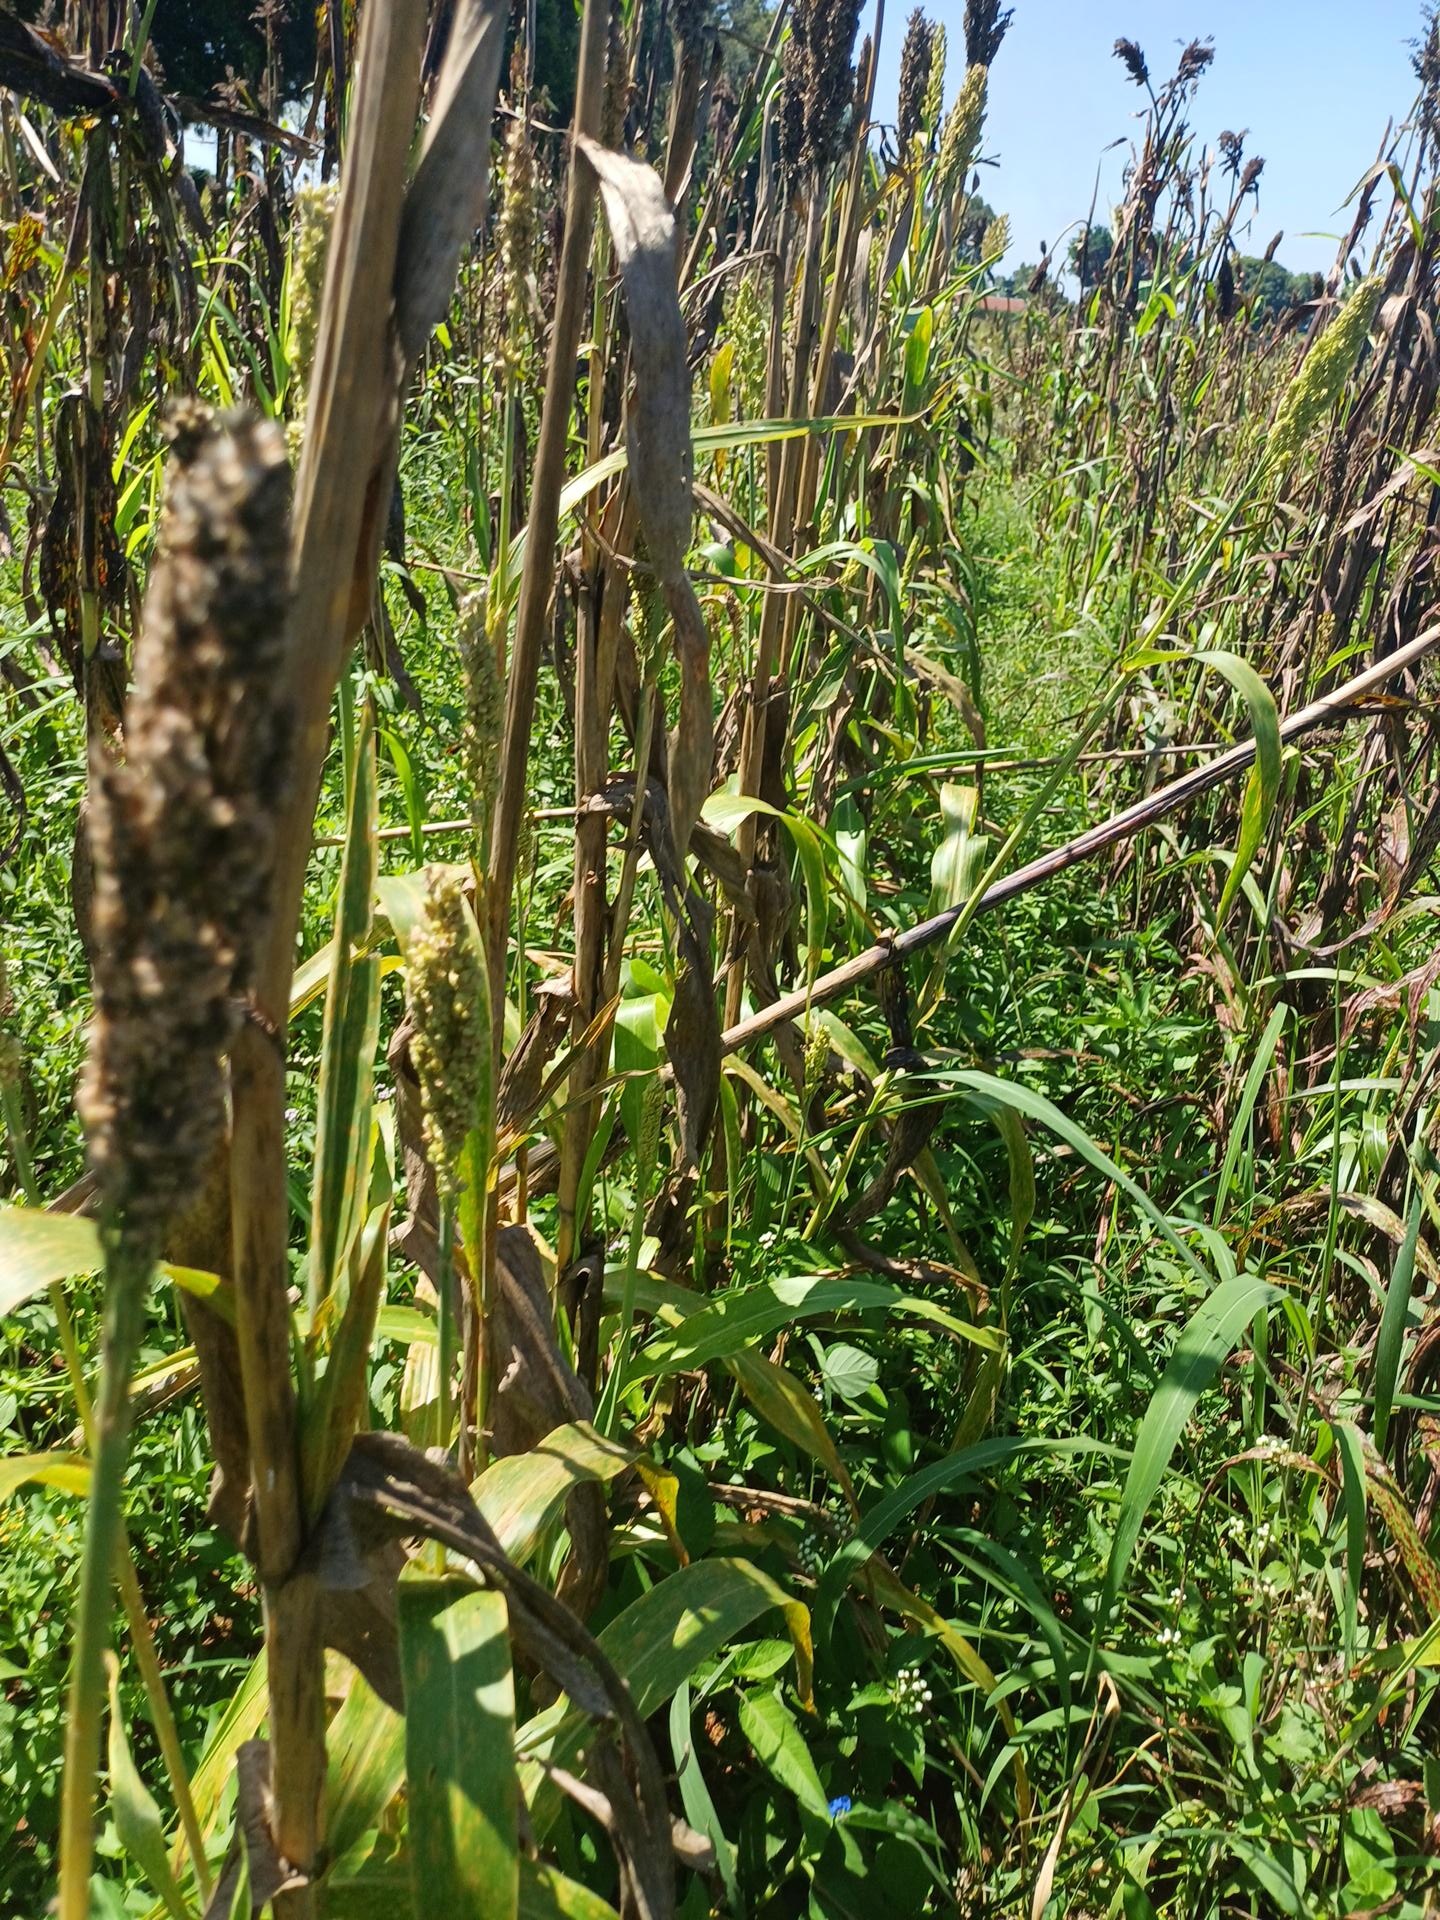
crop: sorghum
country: Kenya
